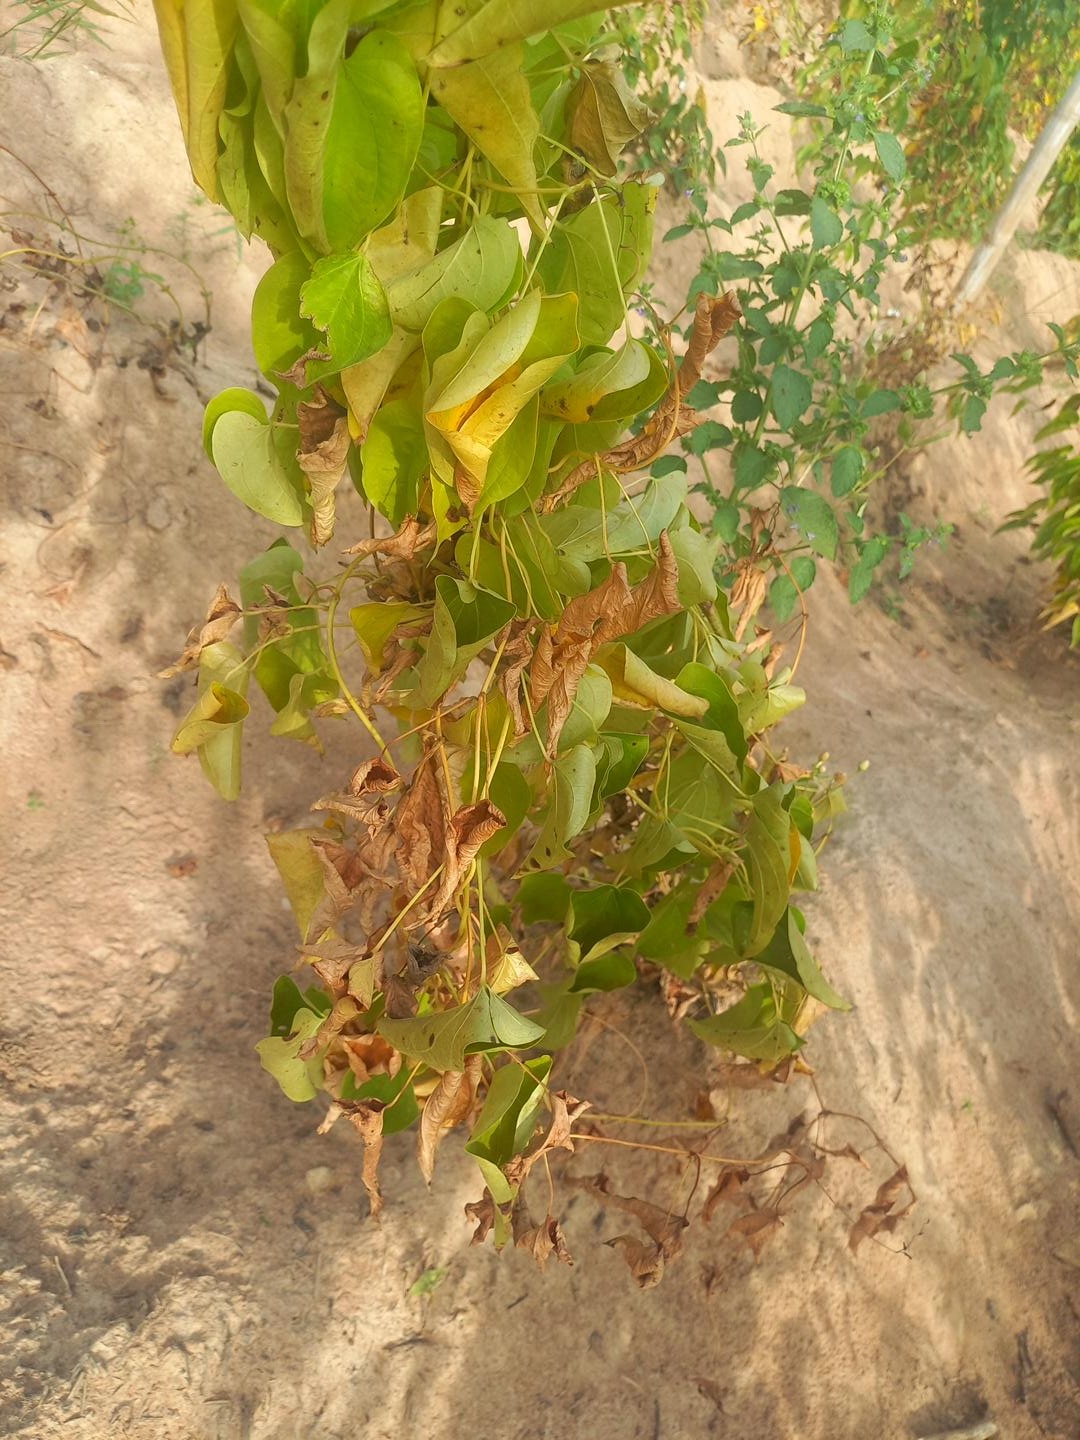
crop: yam
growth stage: maturity
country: Nigeria
